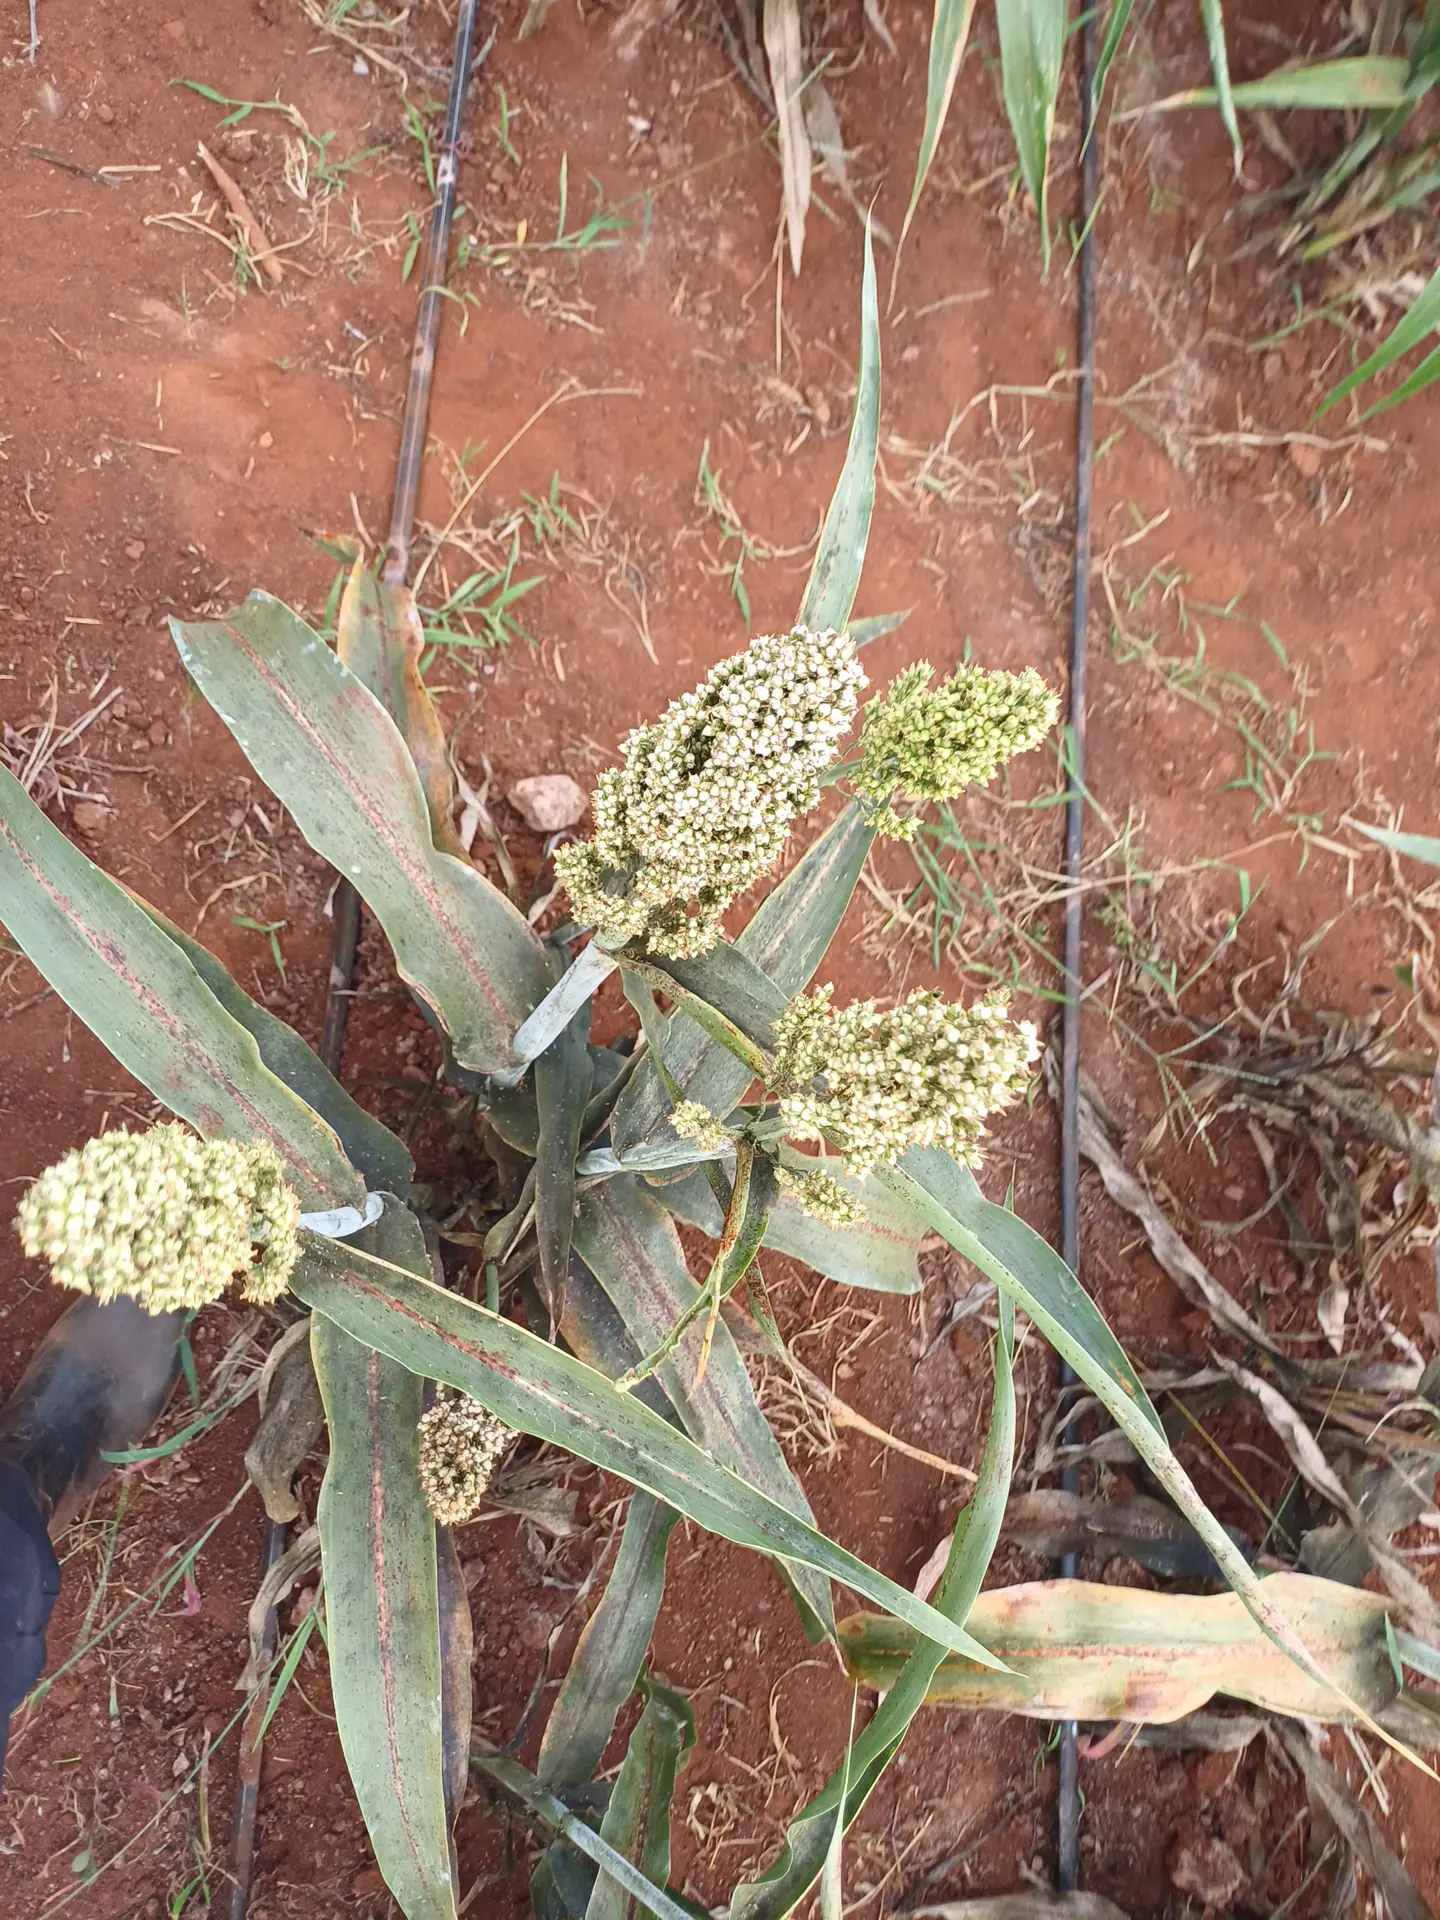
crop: sorghum
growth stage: filling grain
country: Kenya
